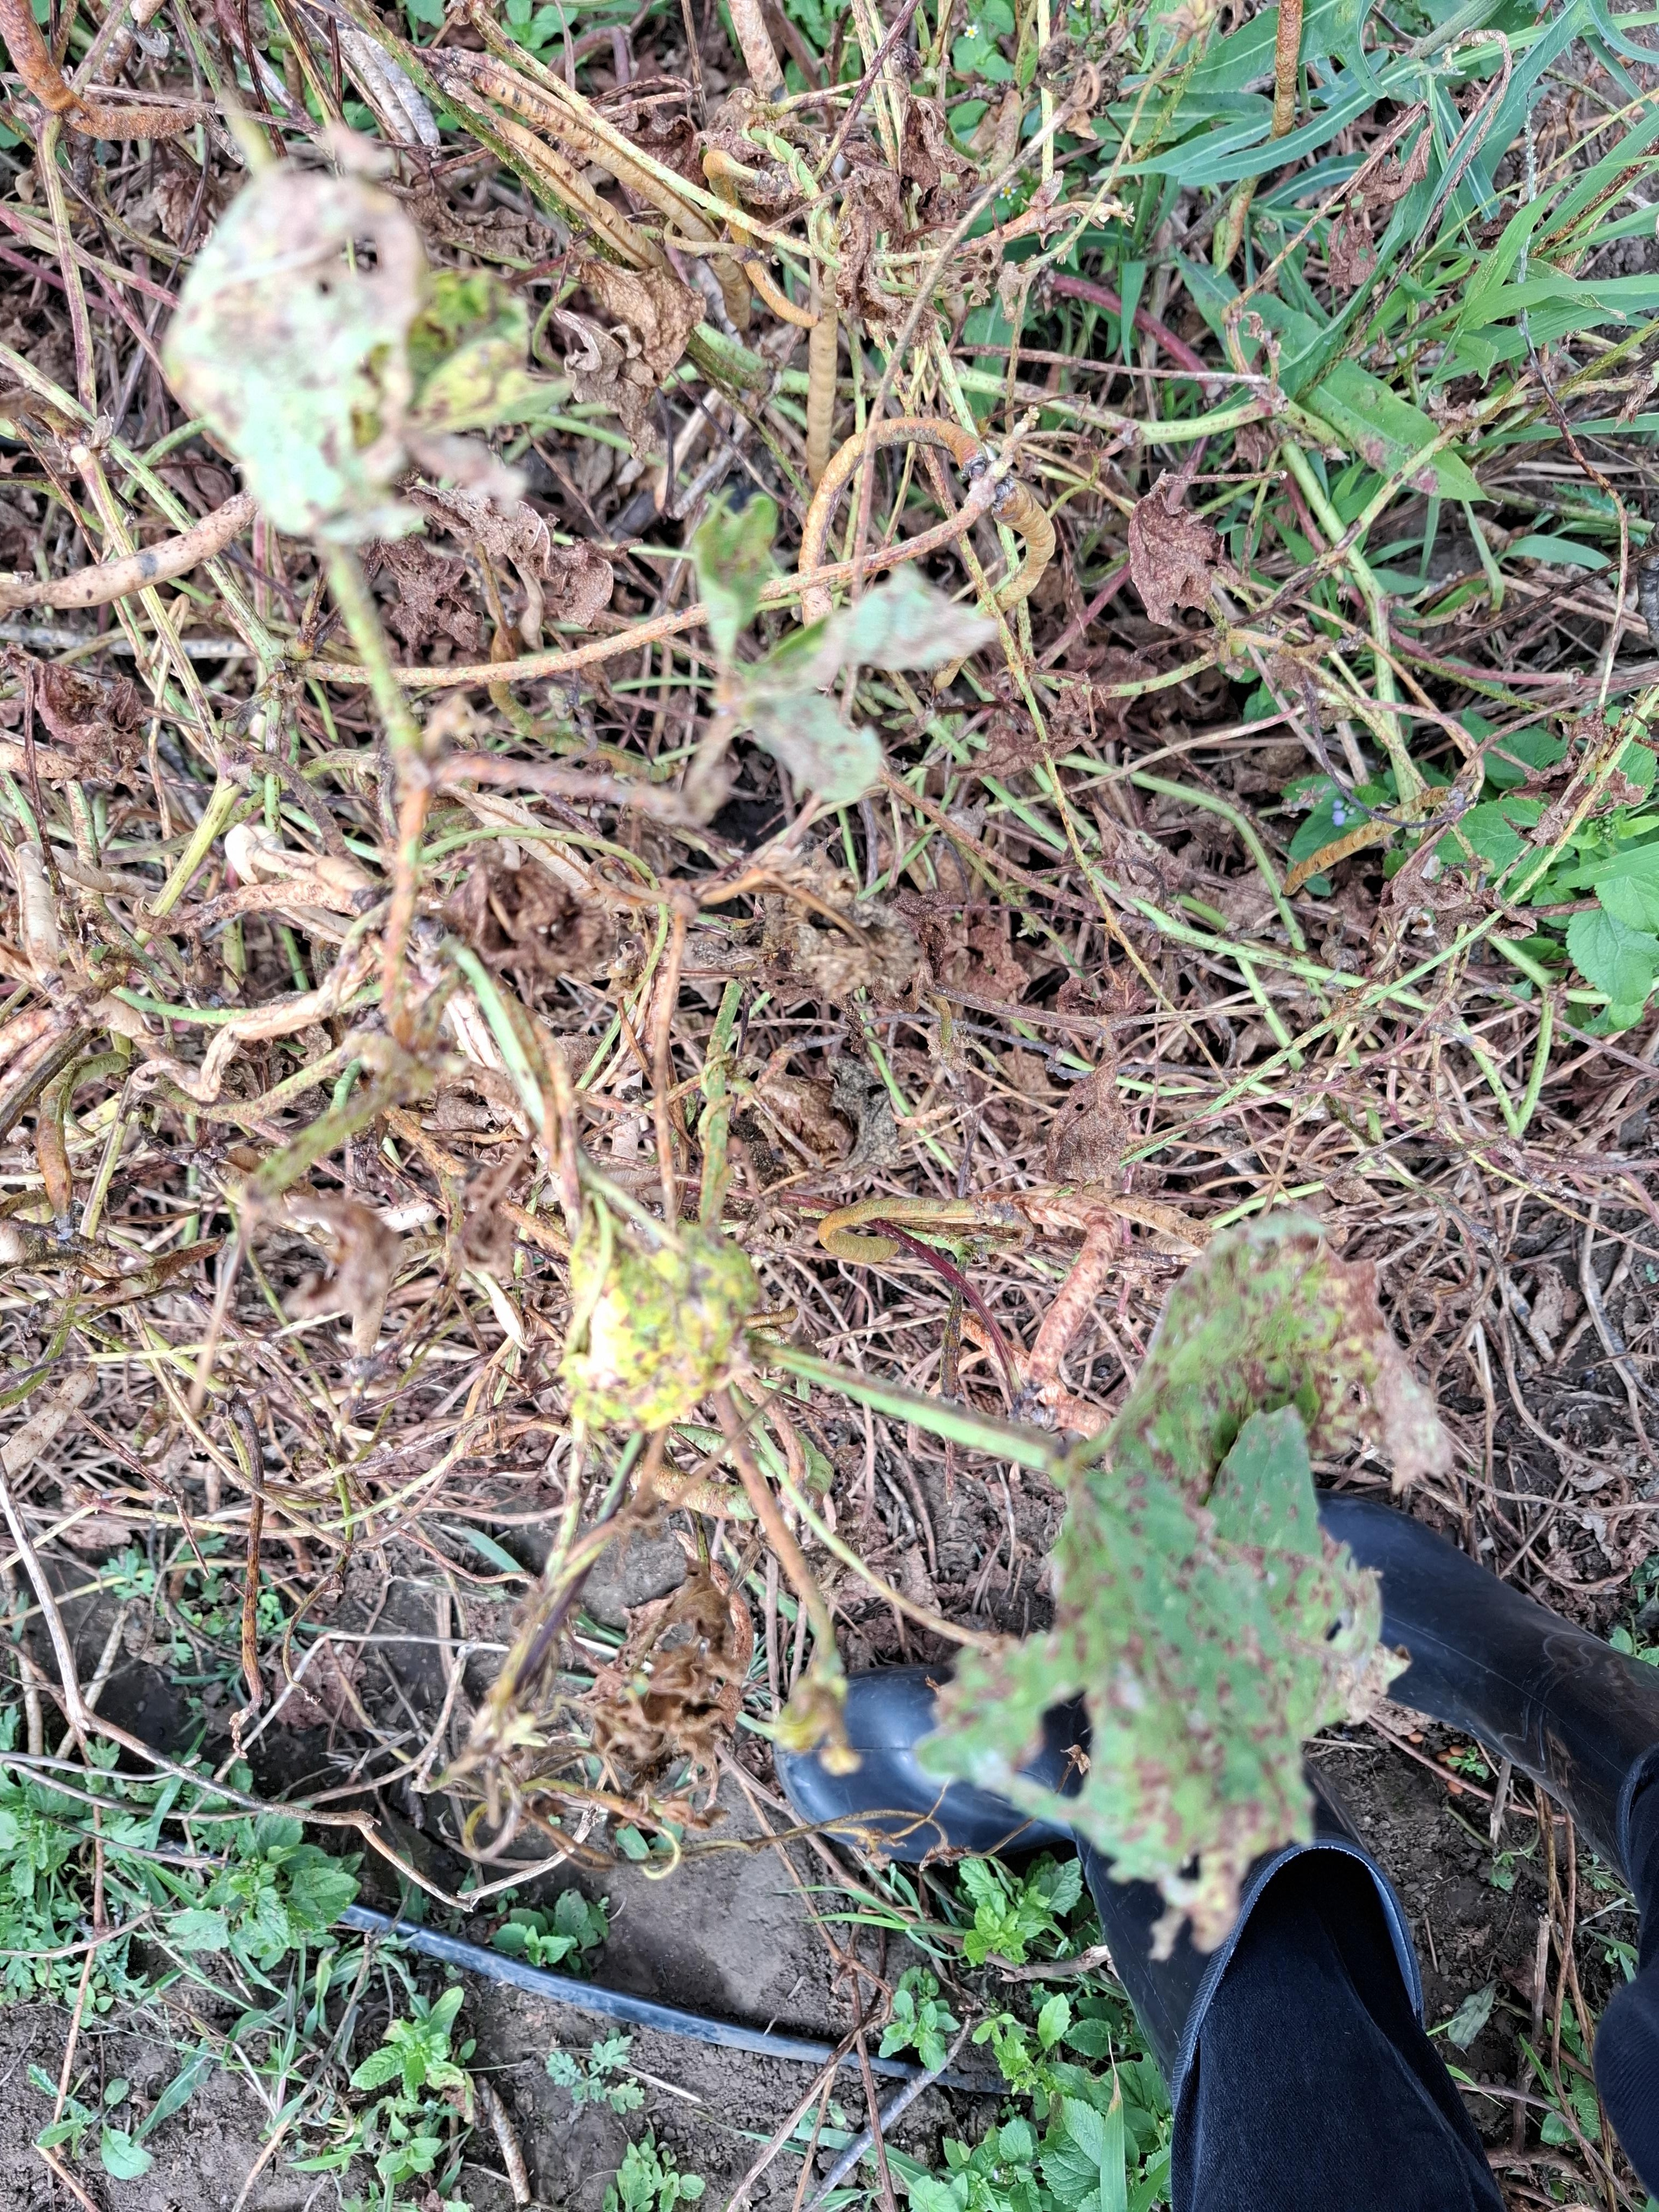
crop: cowpea
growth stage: development pod
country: Tanzania
